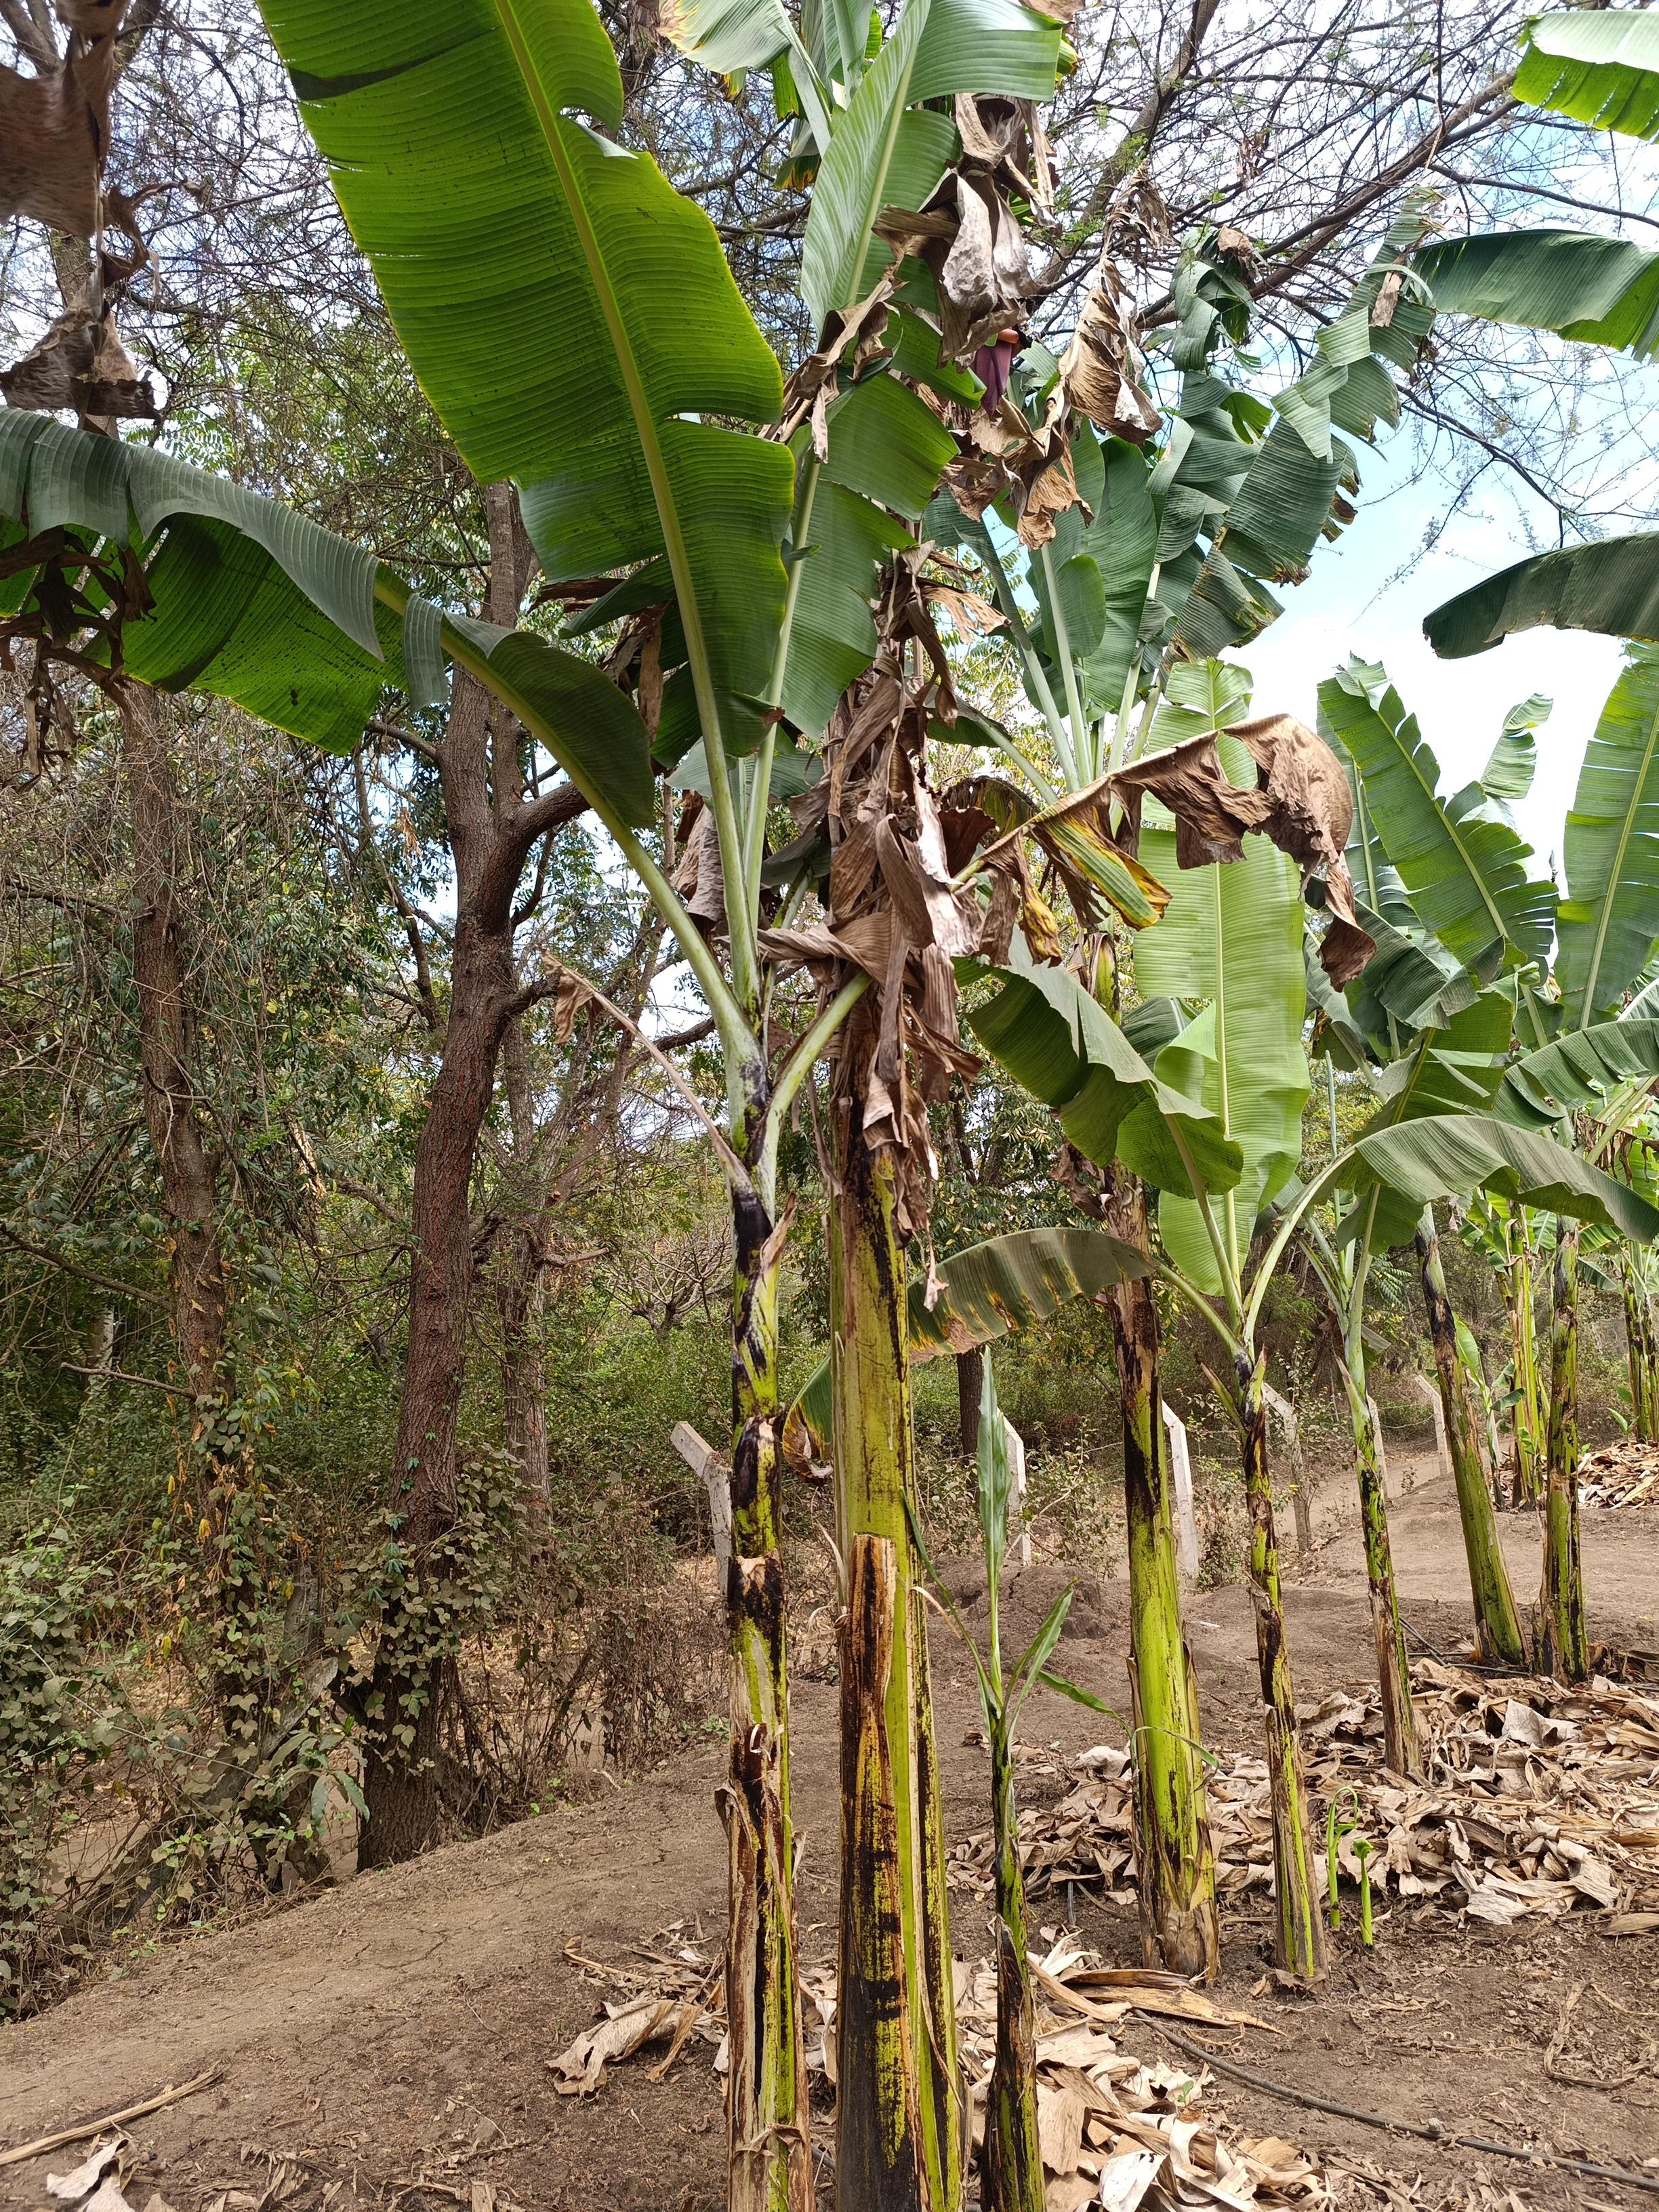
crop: banana
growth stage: development fruit
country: Tanzania
